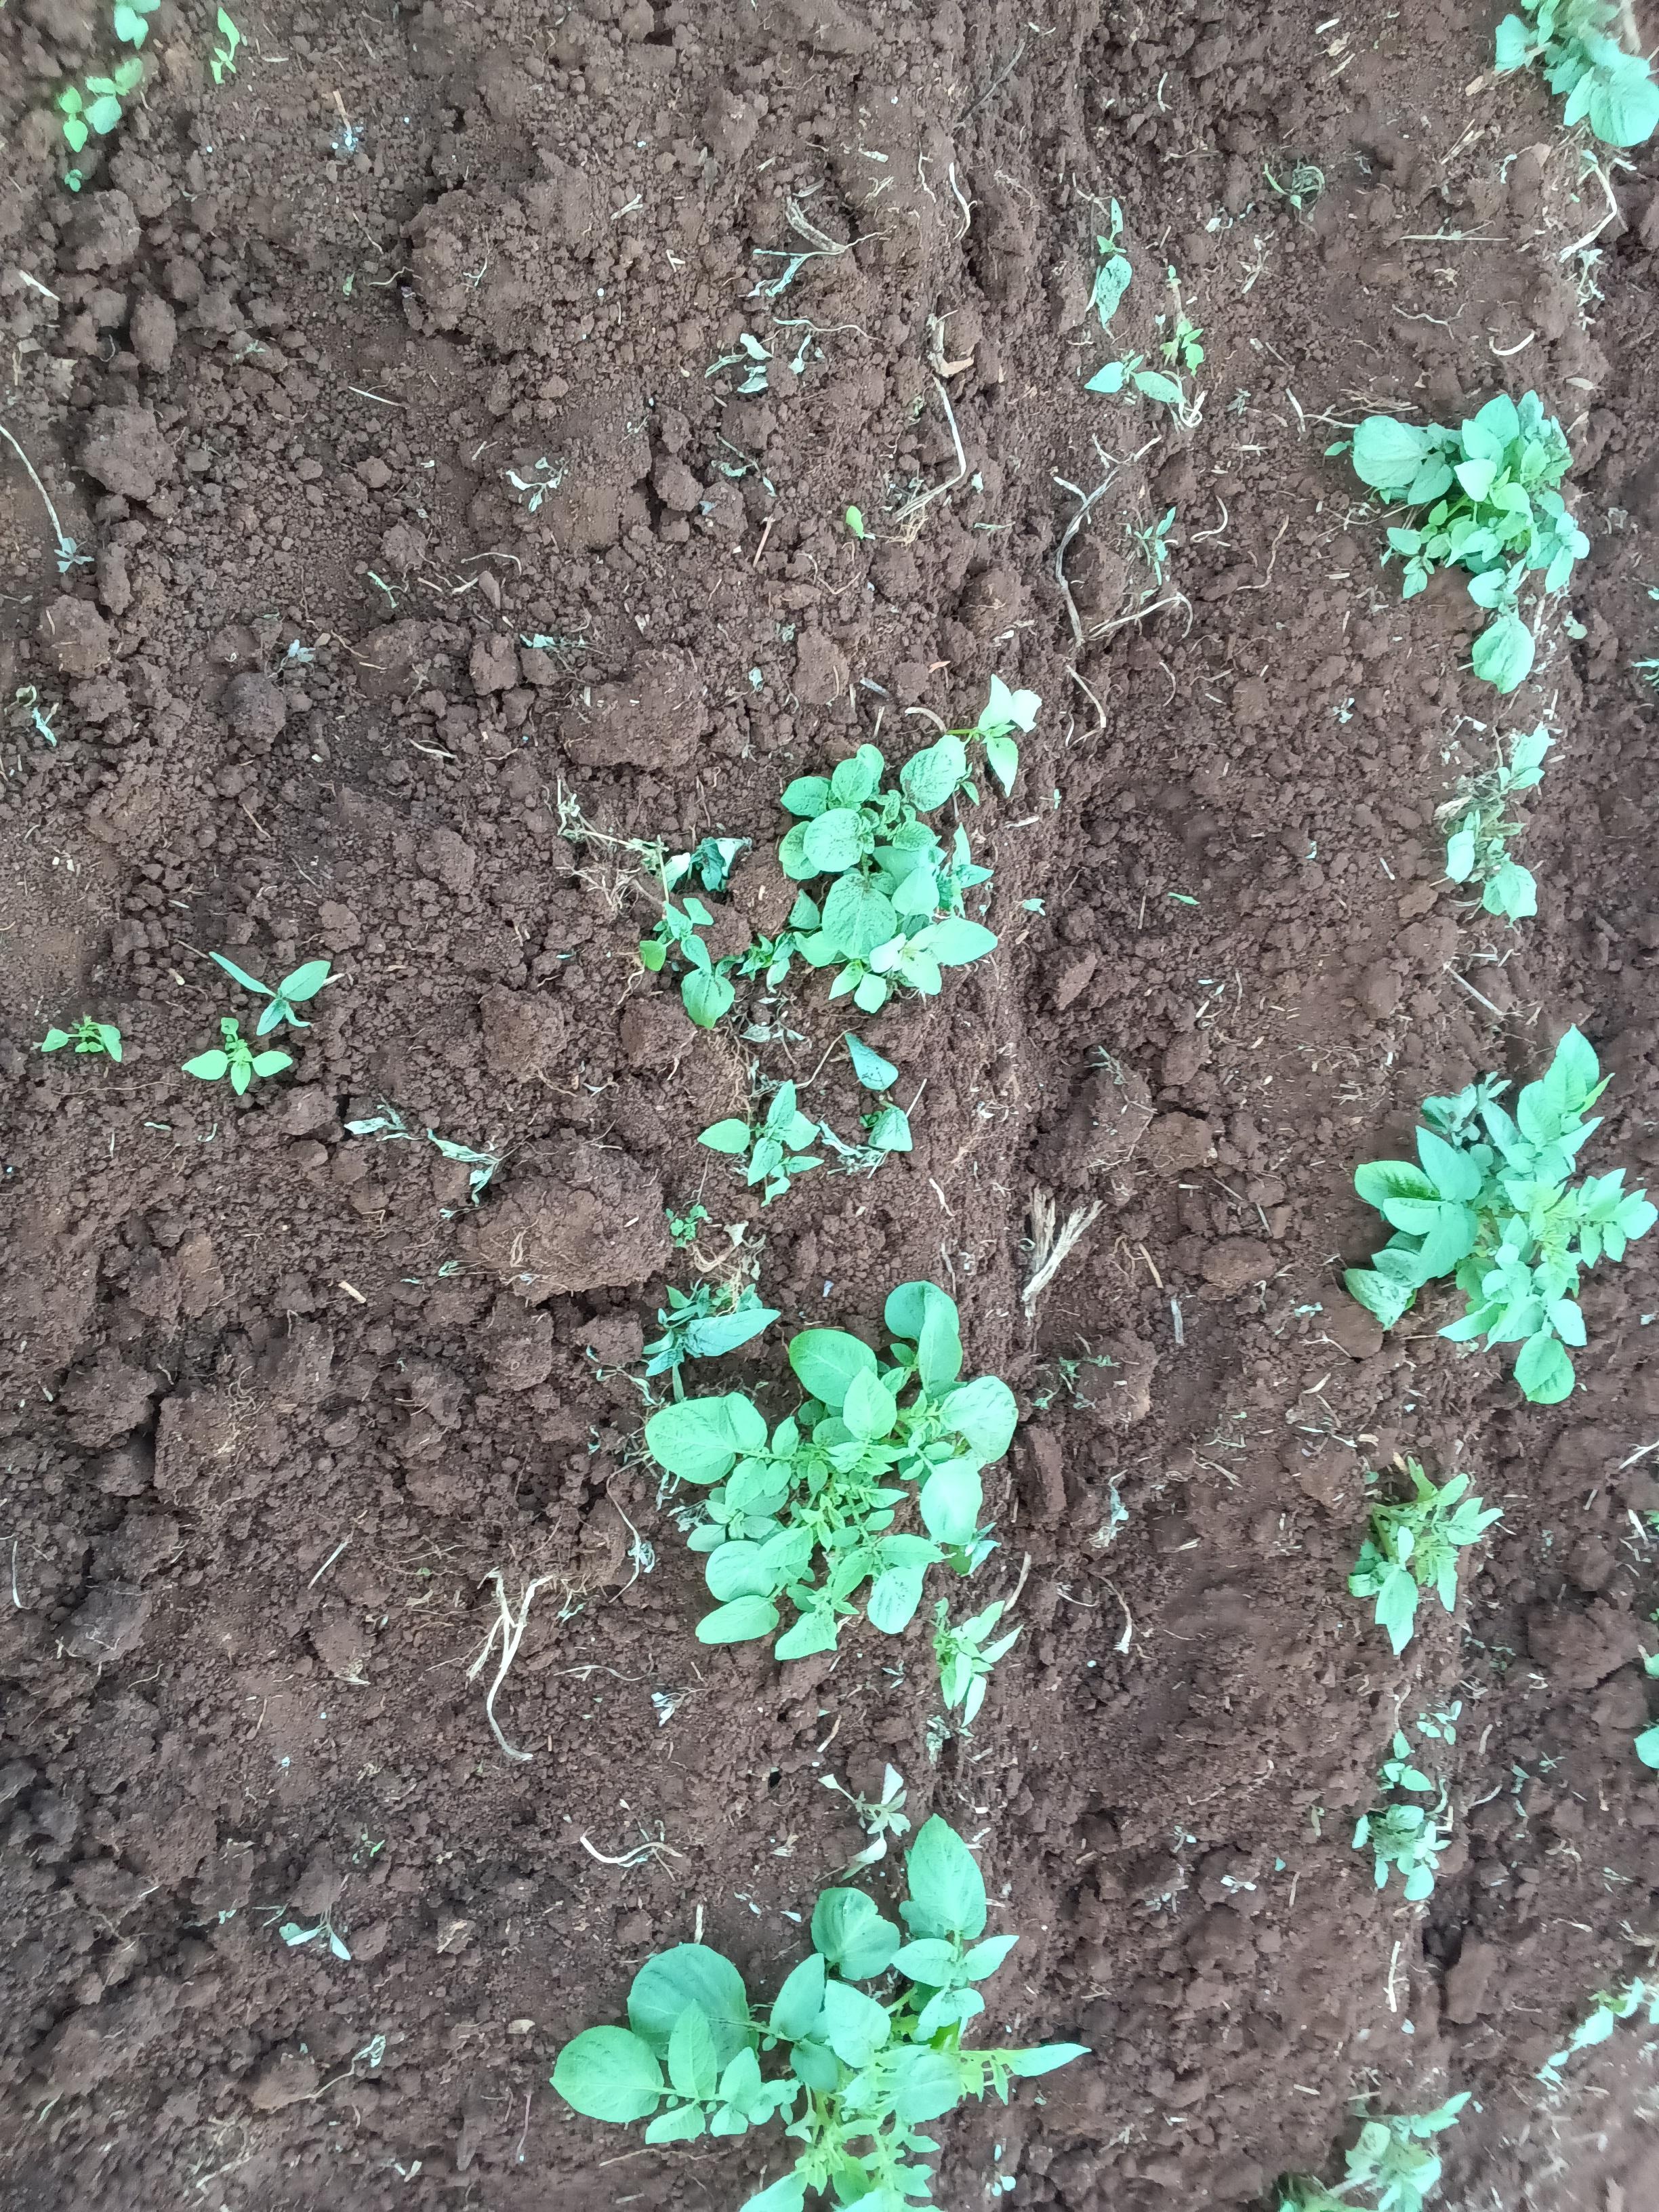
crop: potato
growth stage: emergence
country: Kenya
